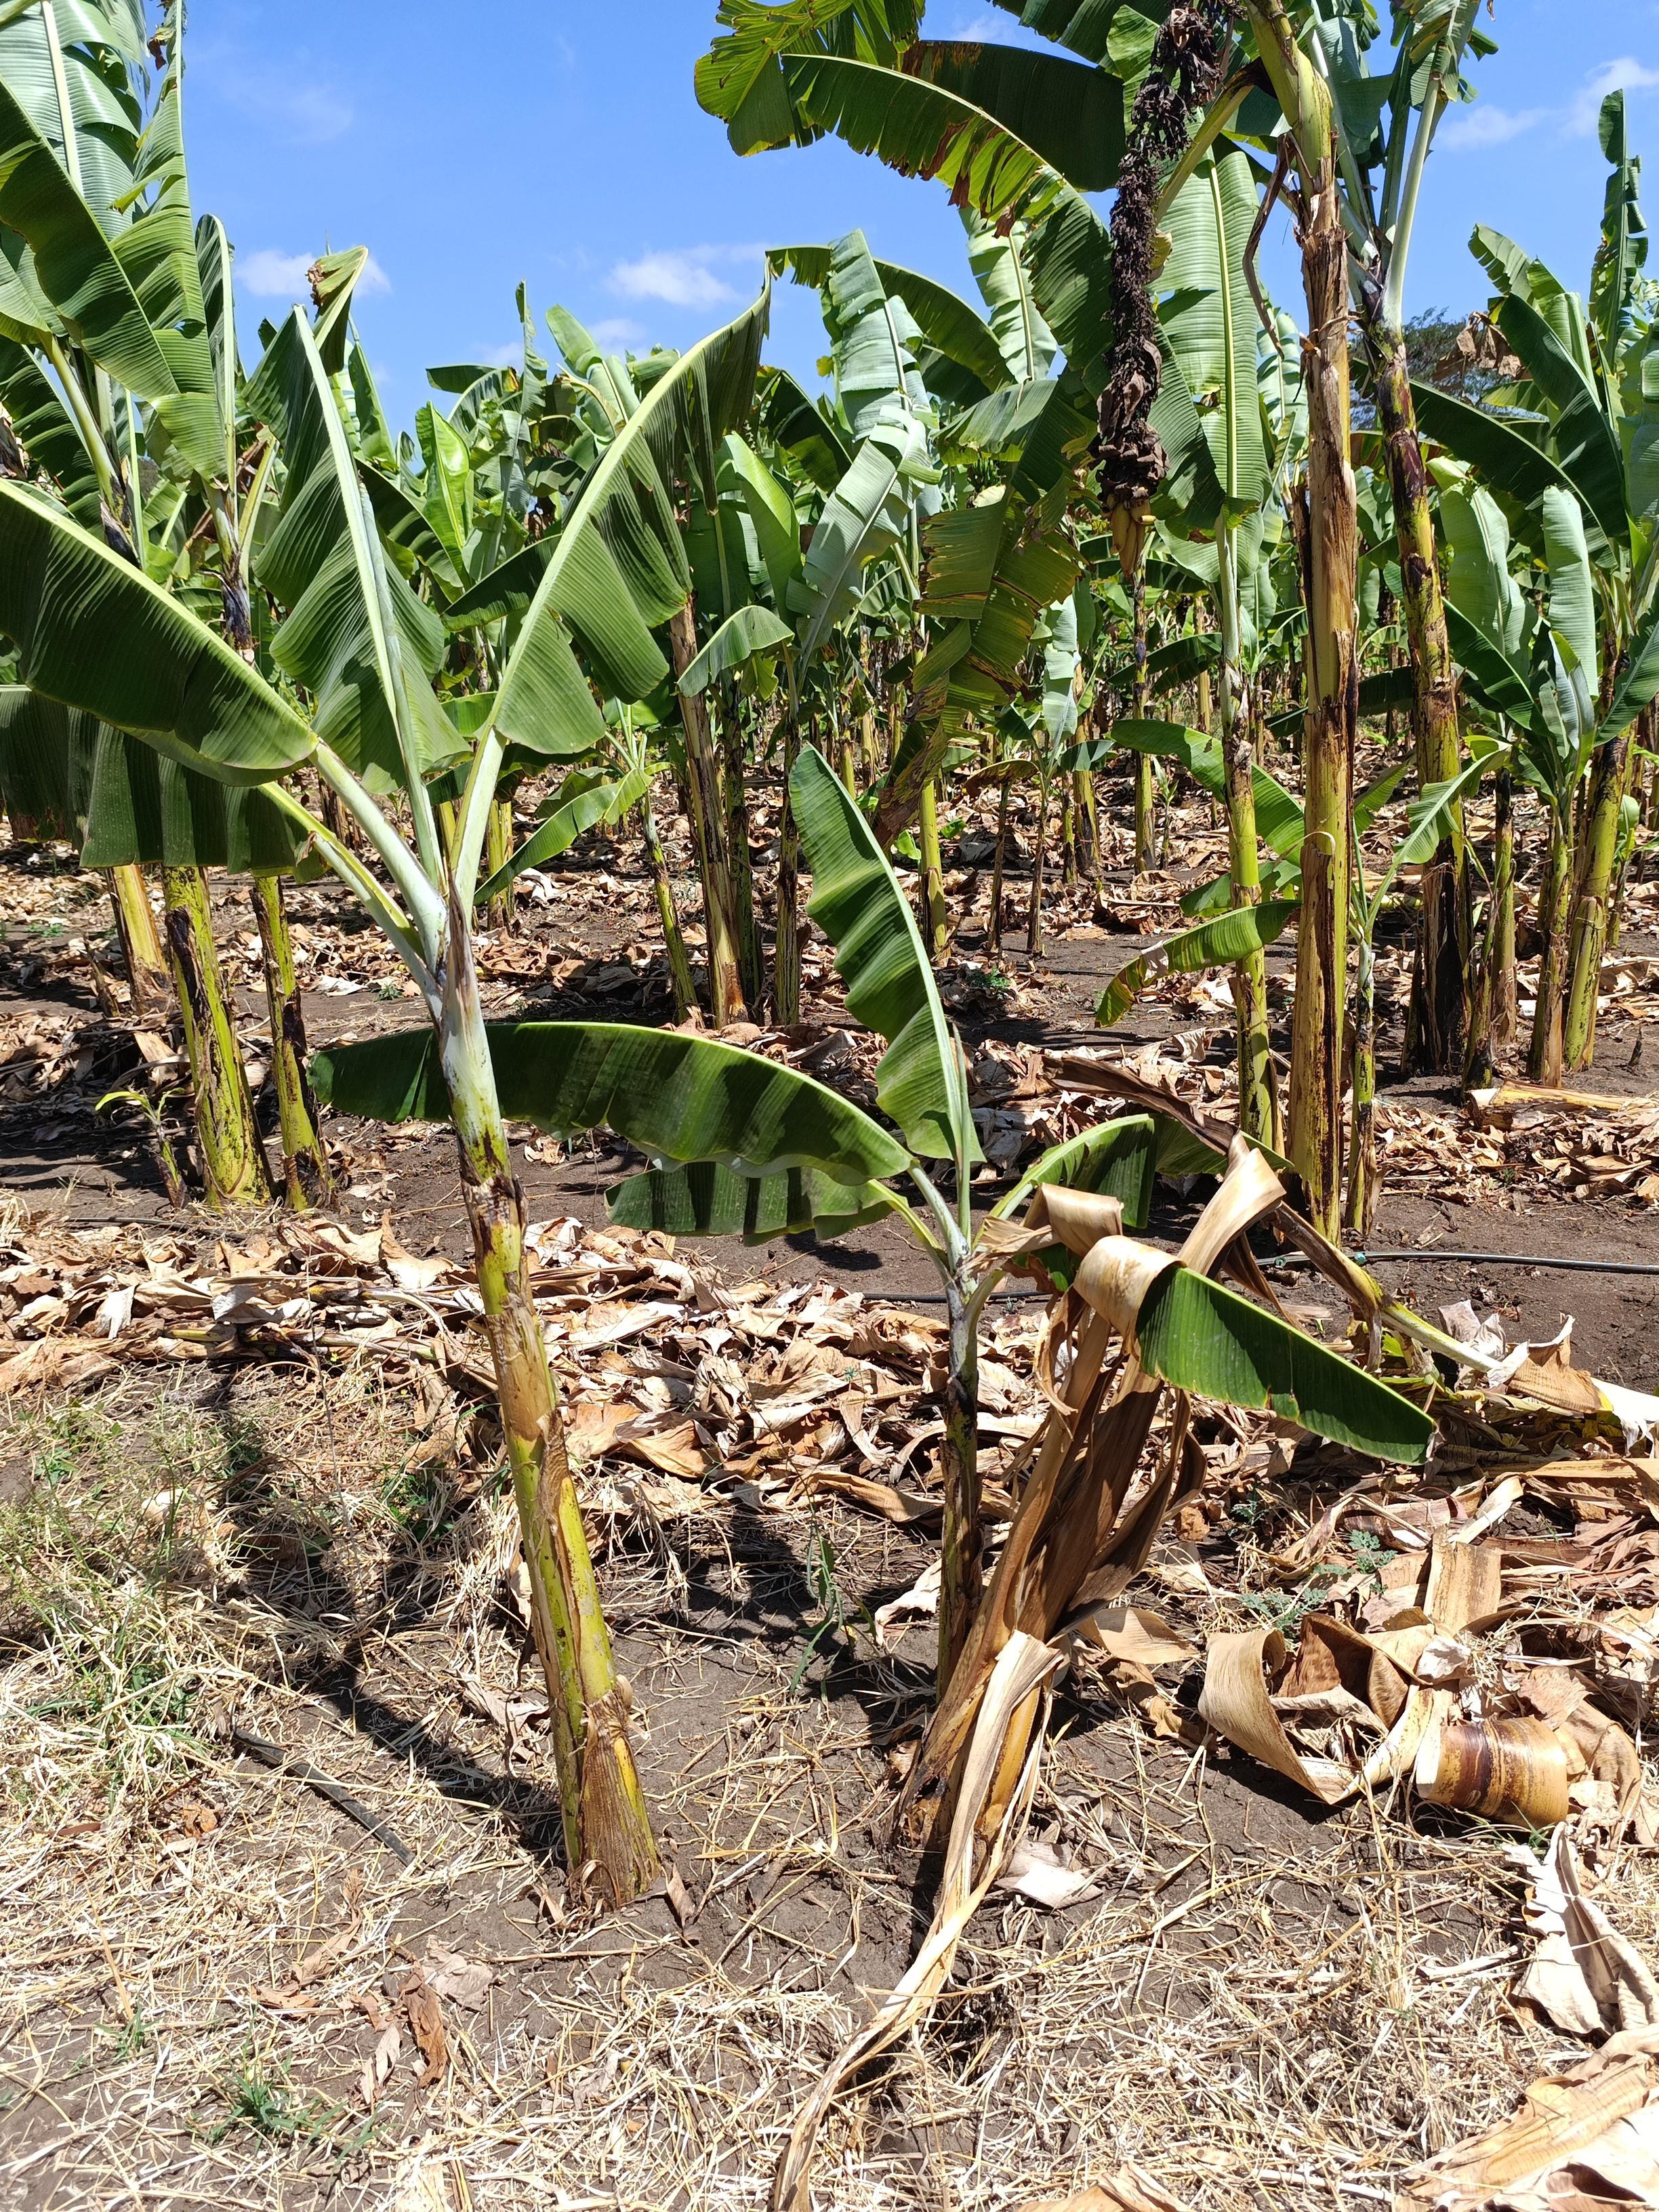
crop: banana
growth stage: vegetative
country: Tanzania
